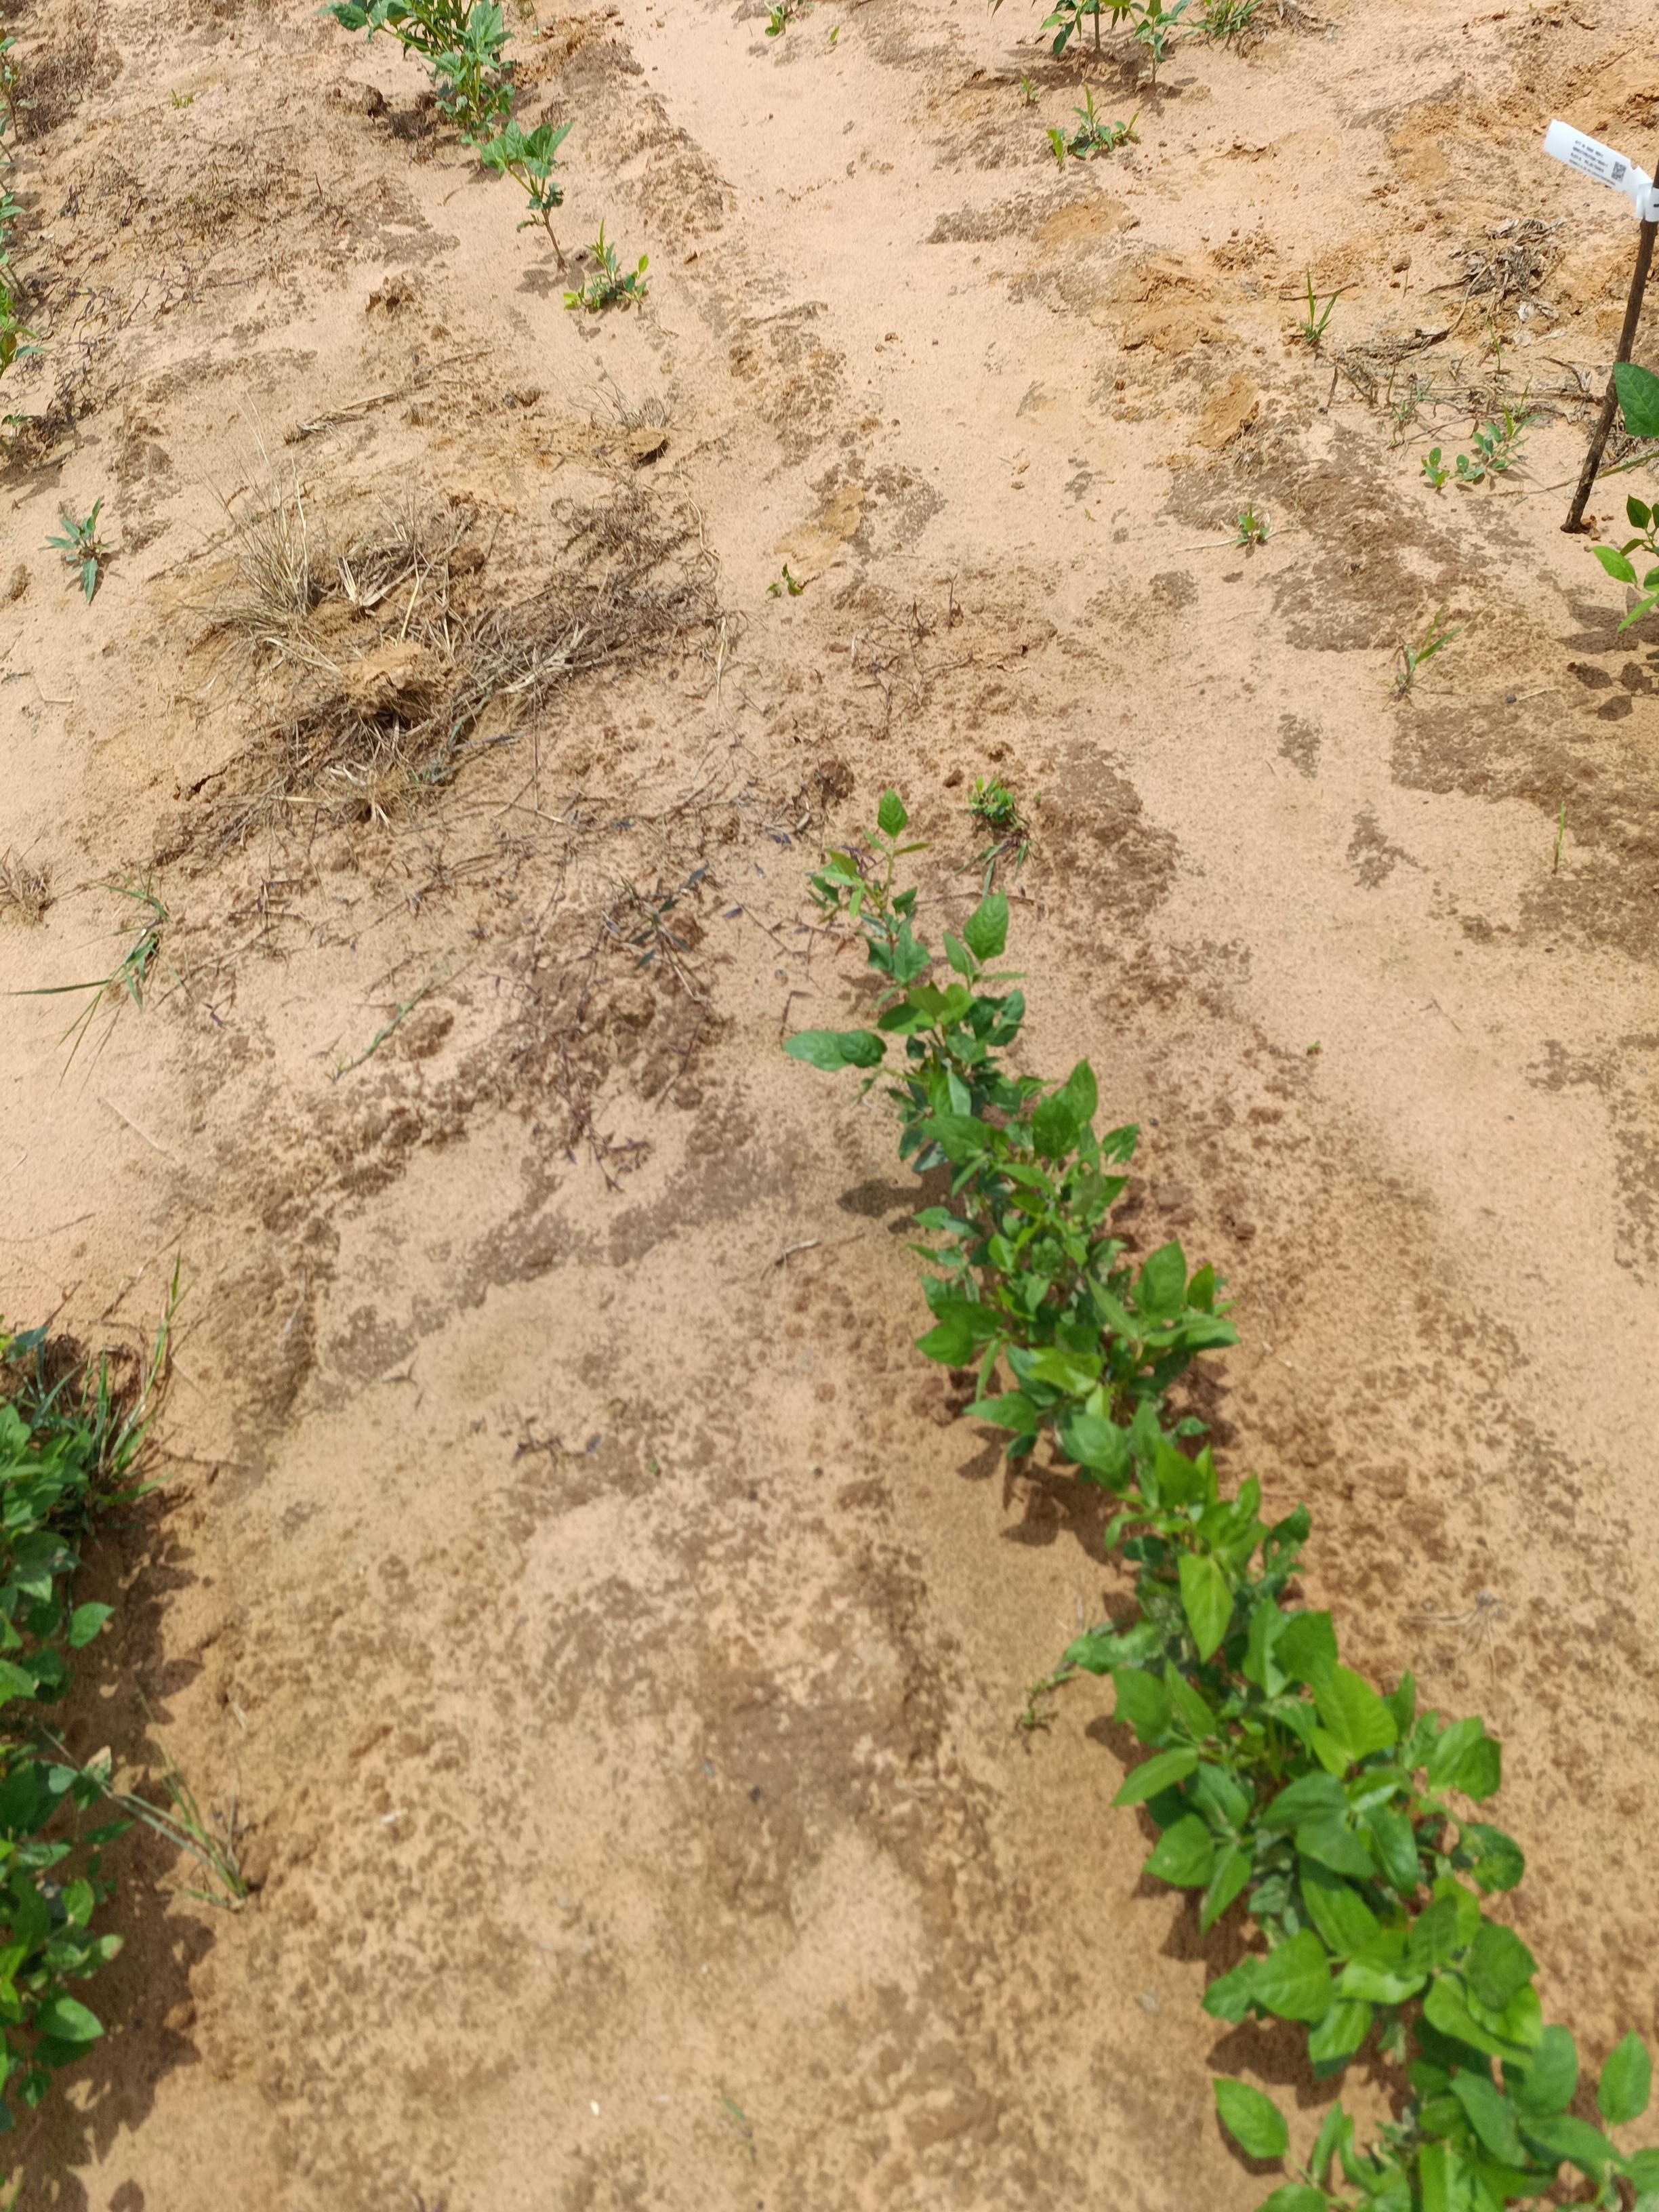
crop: cowpea
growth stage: emergence
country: Nigeria
